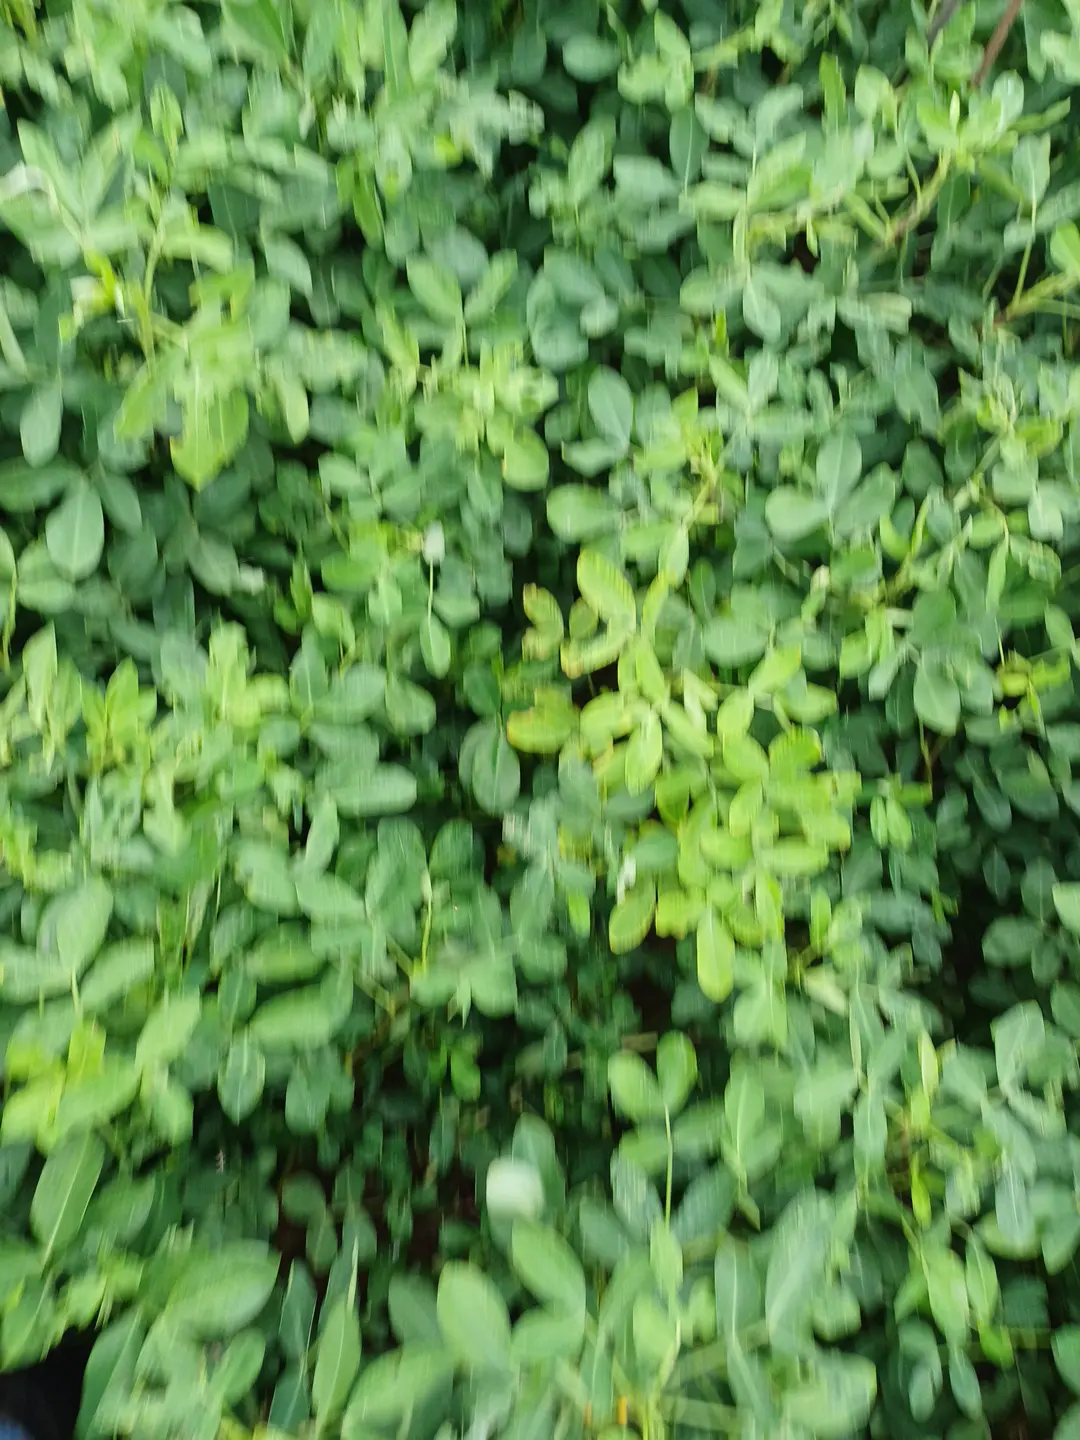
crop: groundnut
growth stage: pegging
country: Kenya
